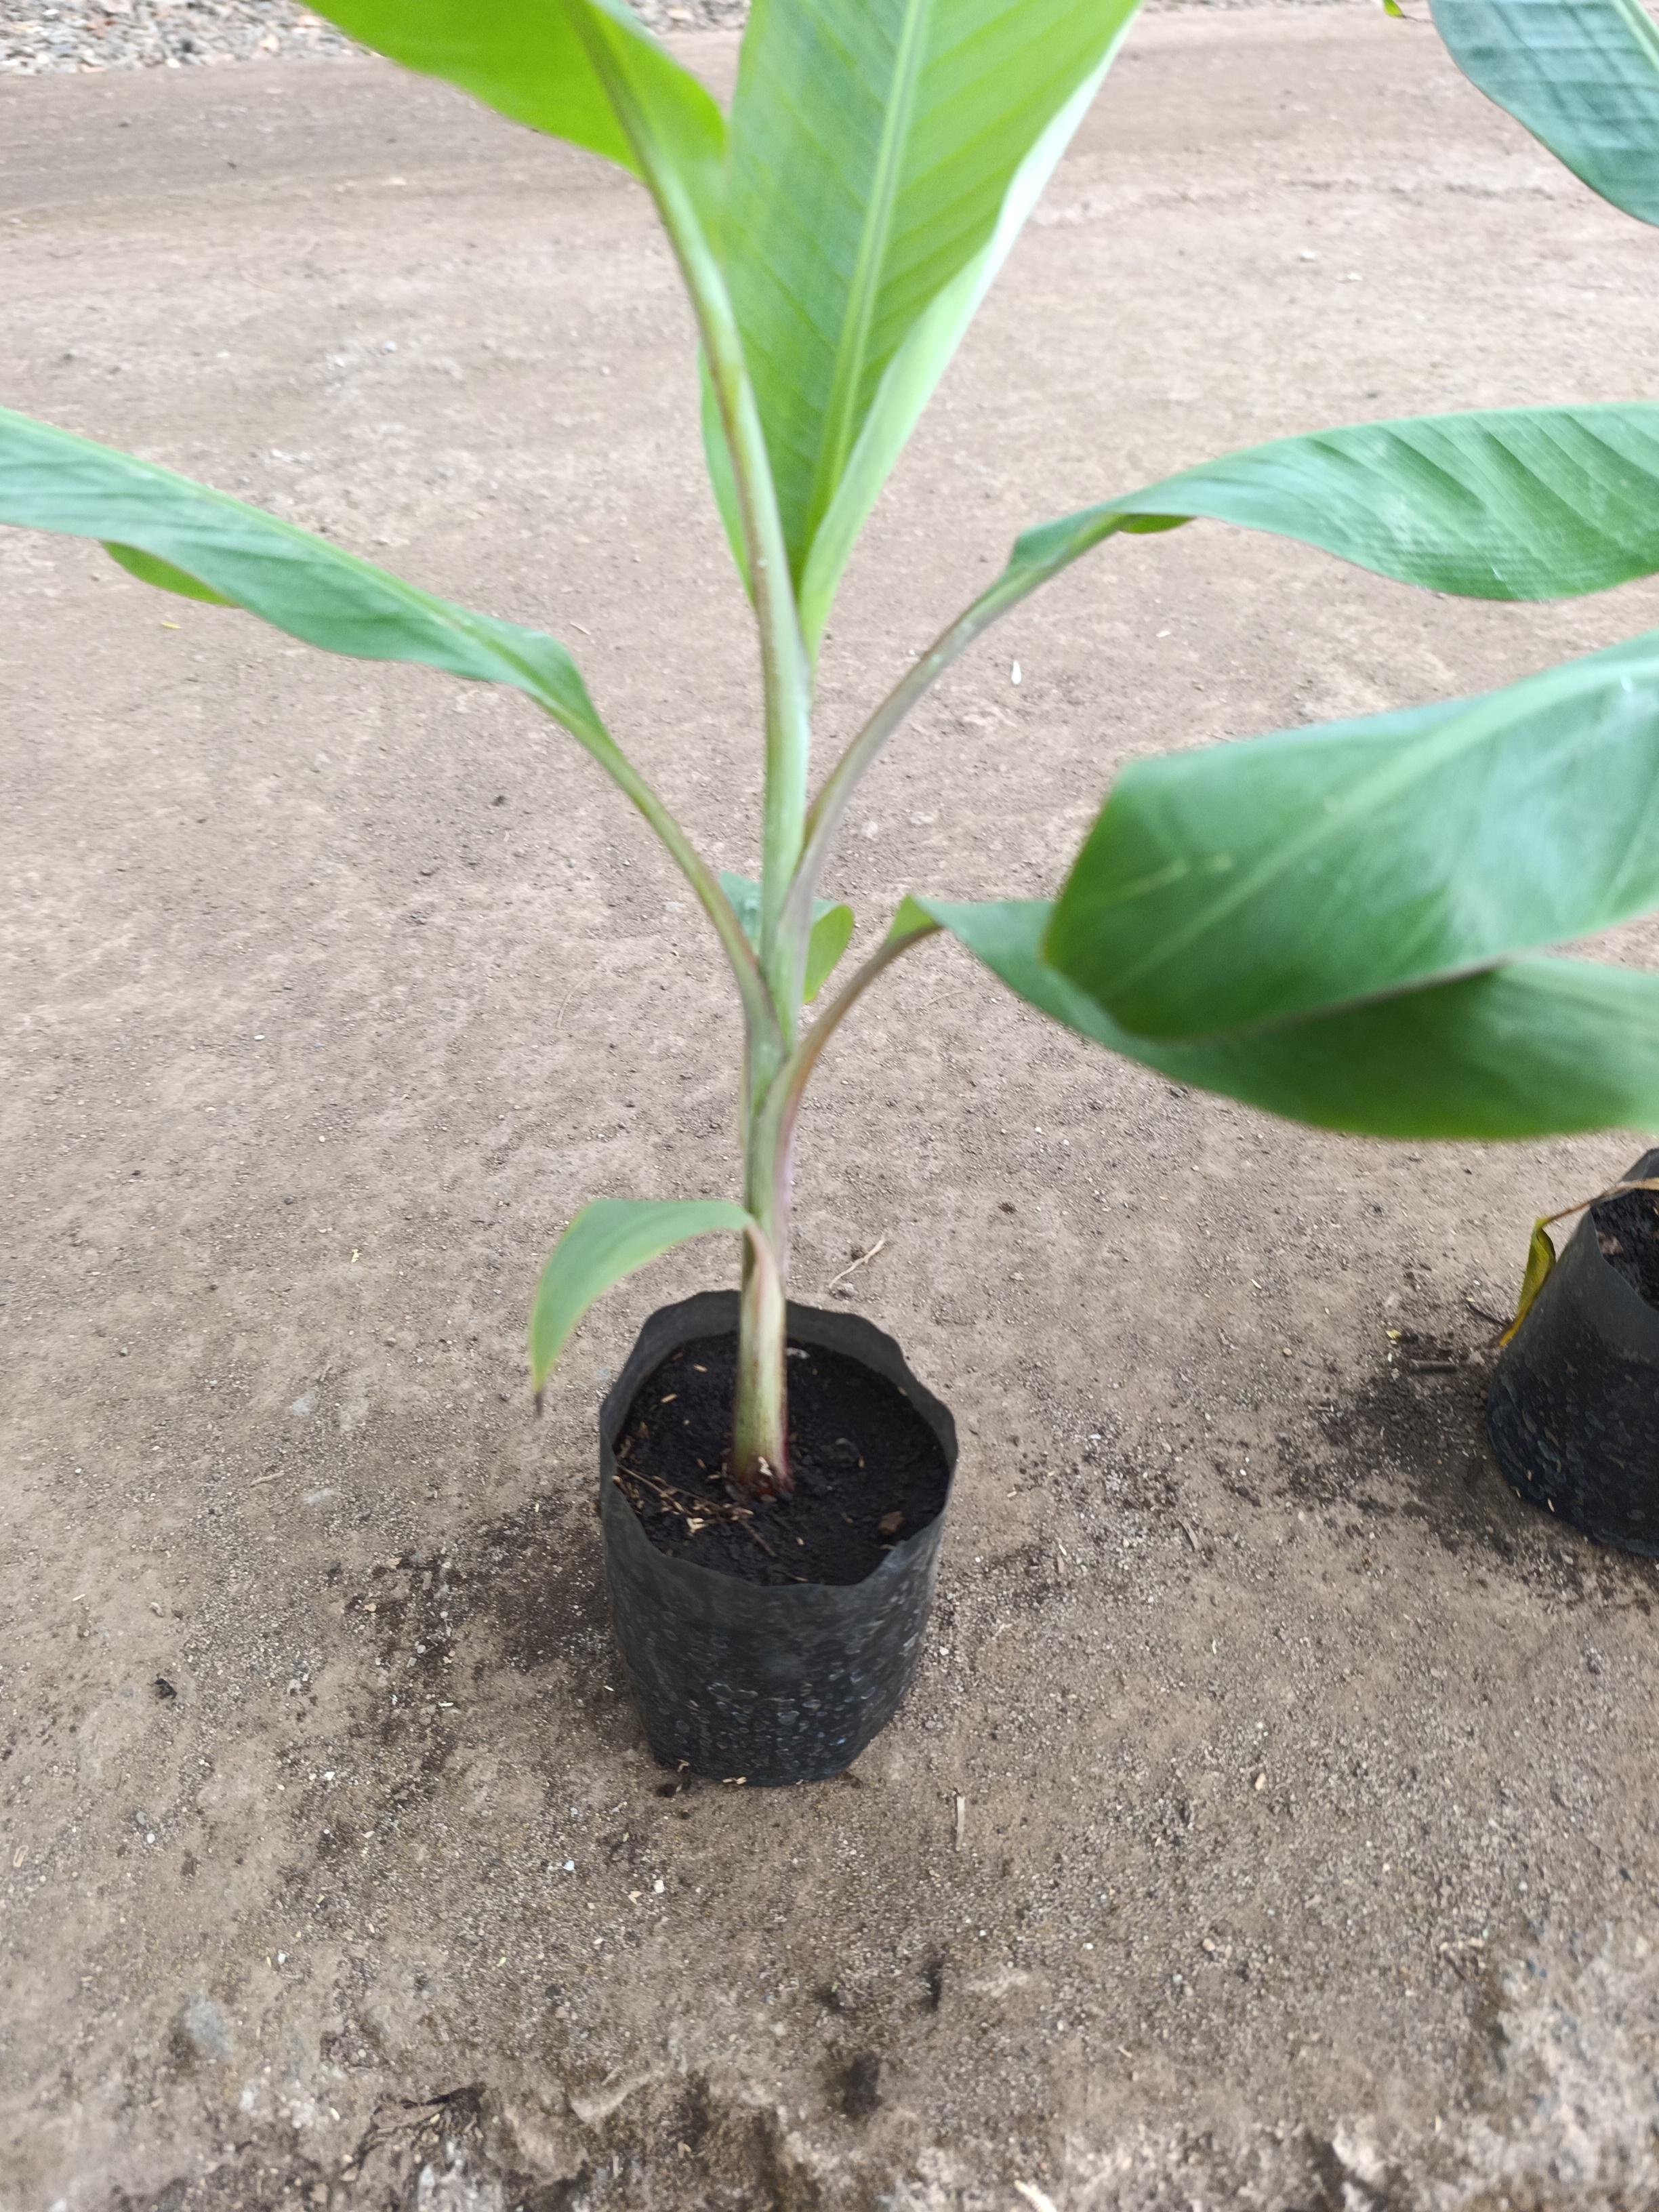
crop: banana
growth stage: vegetative
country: Tanzania
